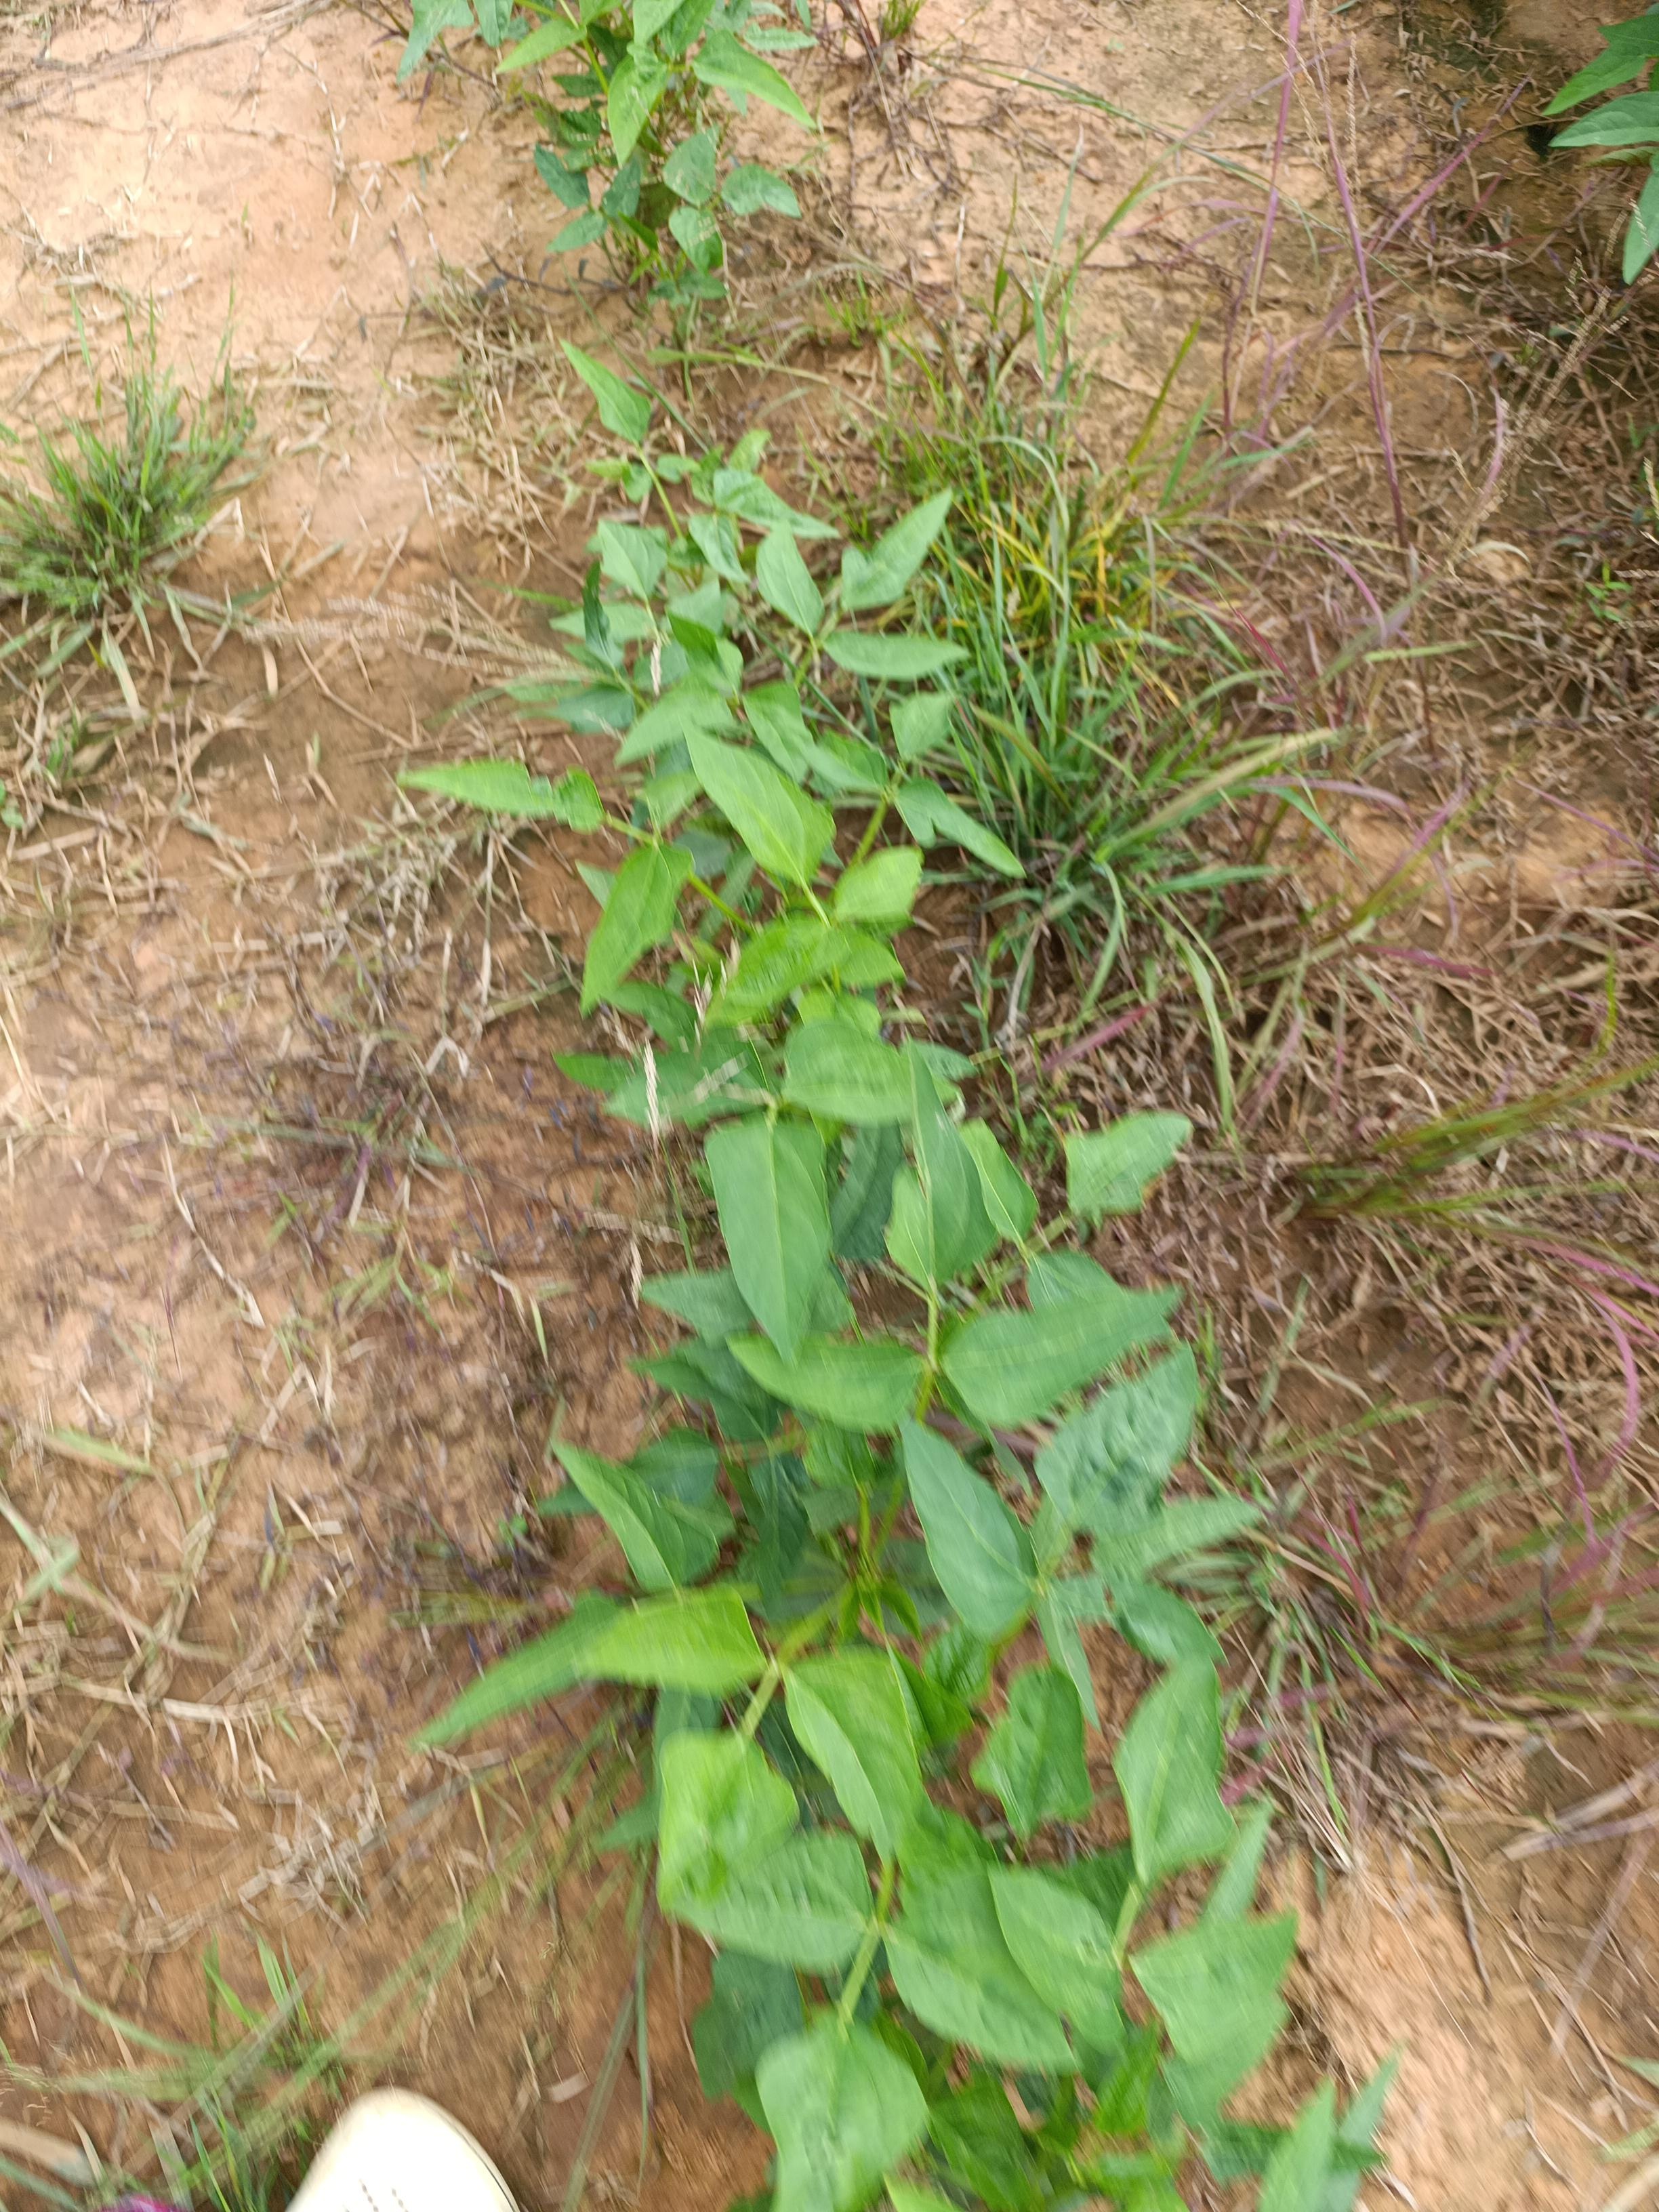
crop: cowpea
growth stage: emergence
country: Nigeria
